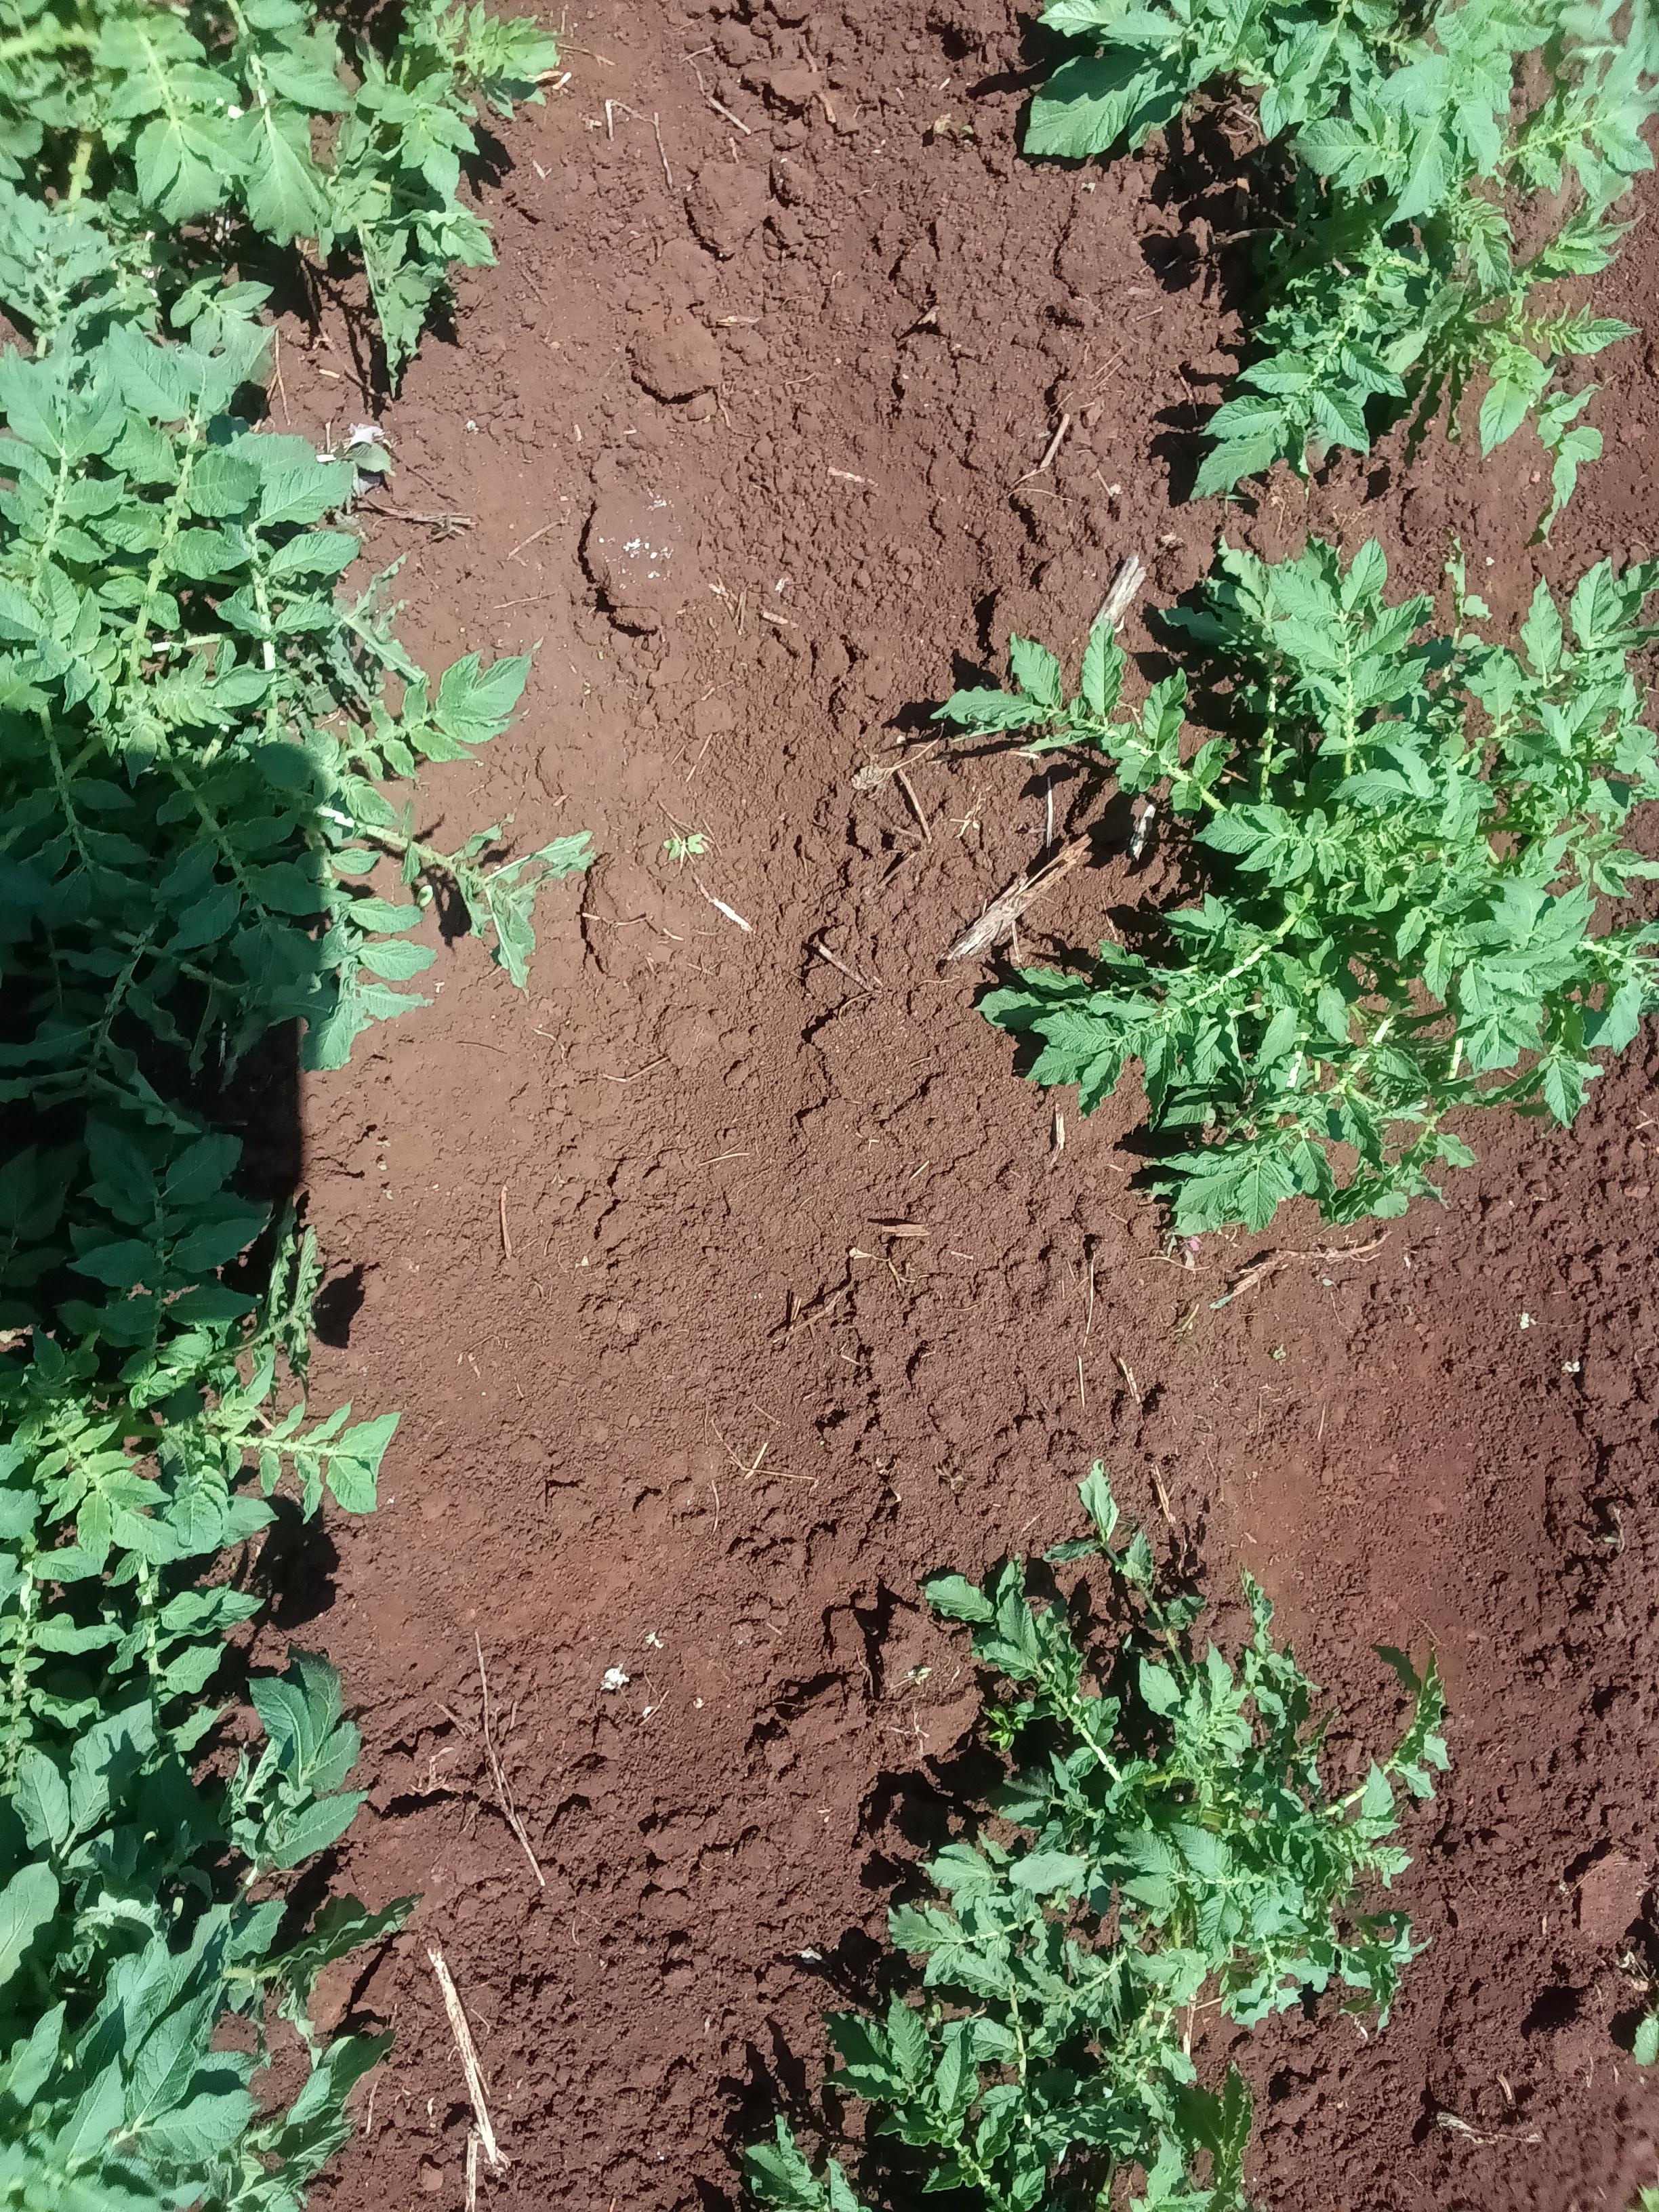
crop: potato
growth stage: vegetative
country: Kenya
